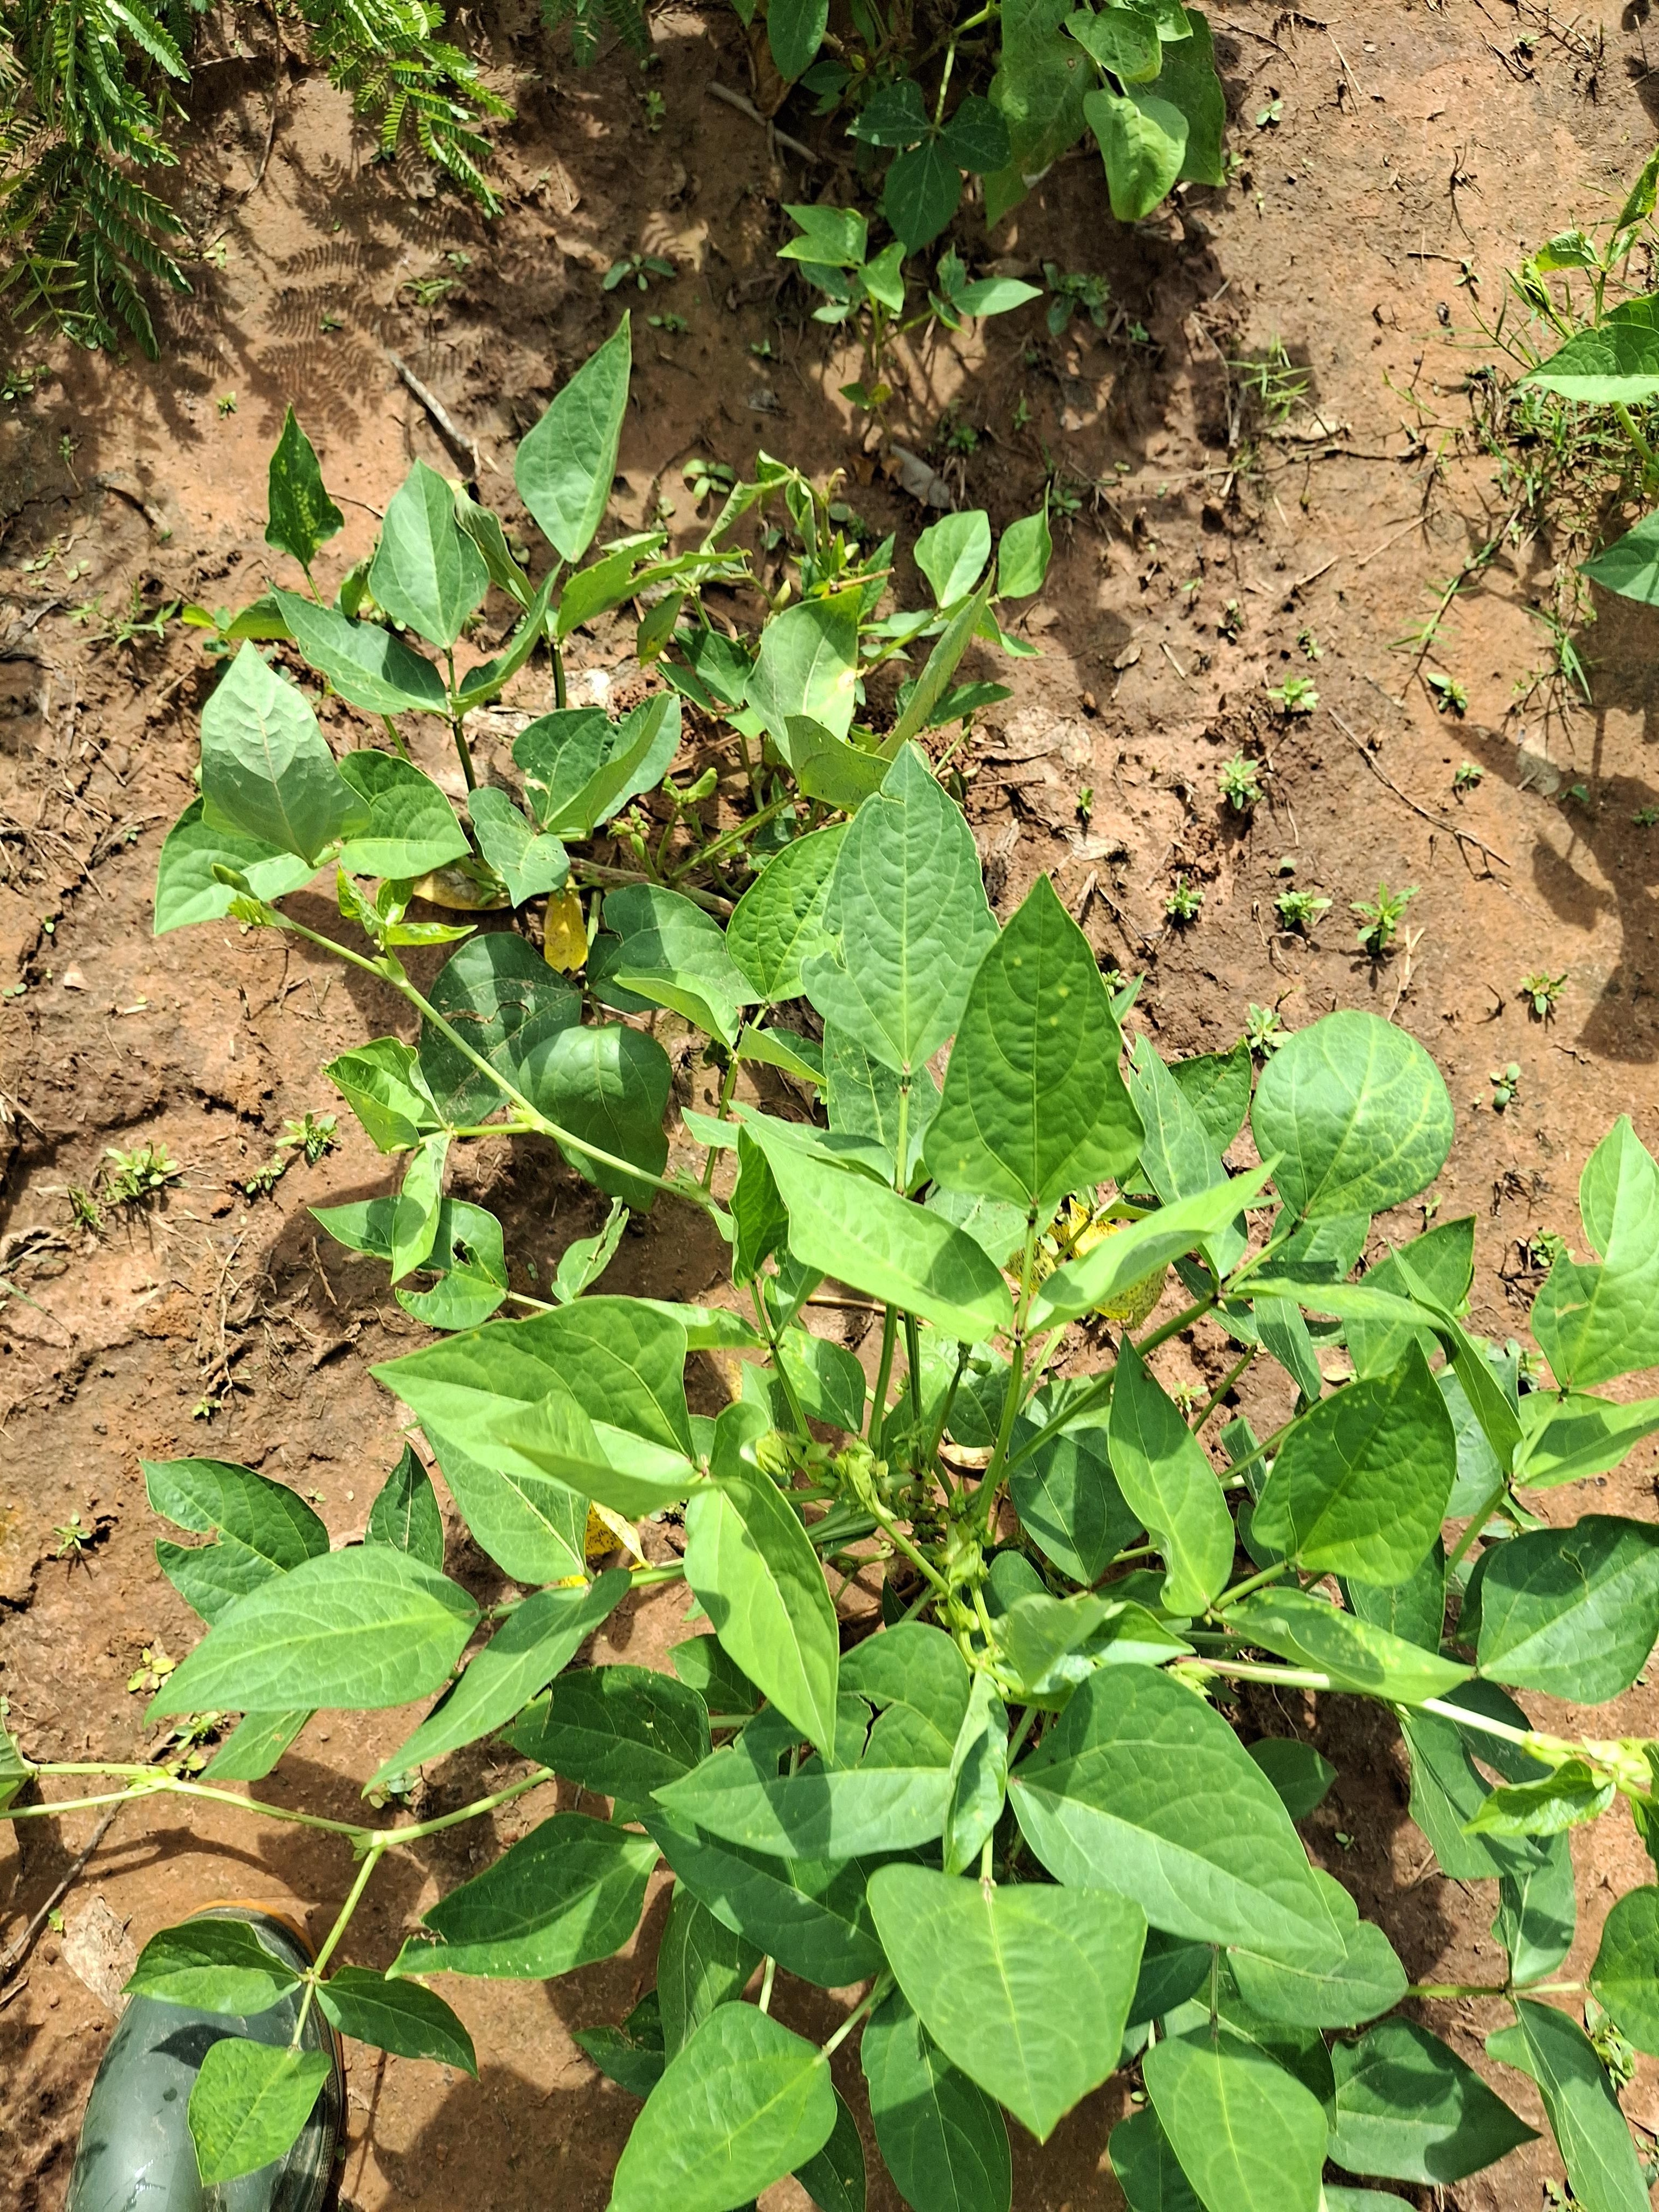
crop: cowpea
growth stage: flowering
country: Nigeria
